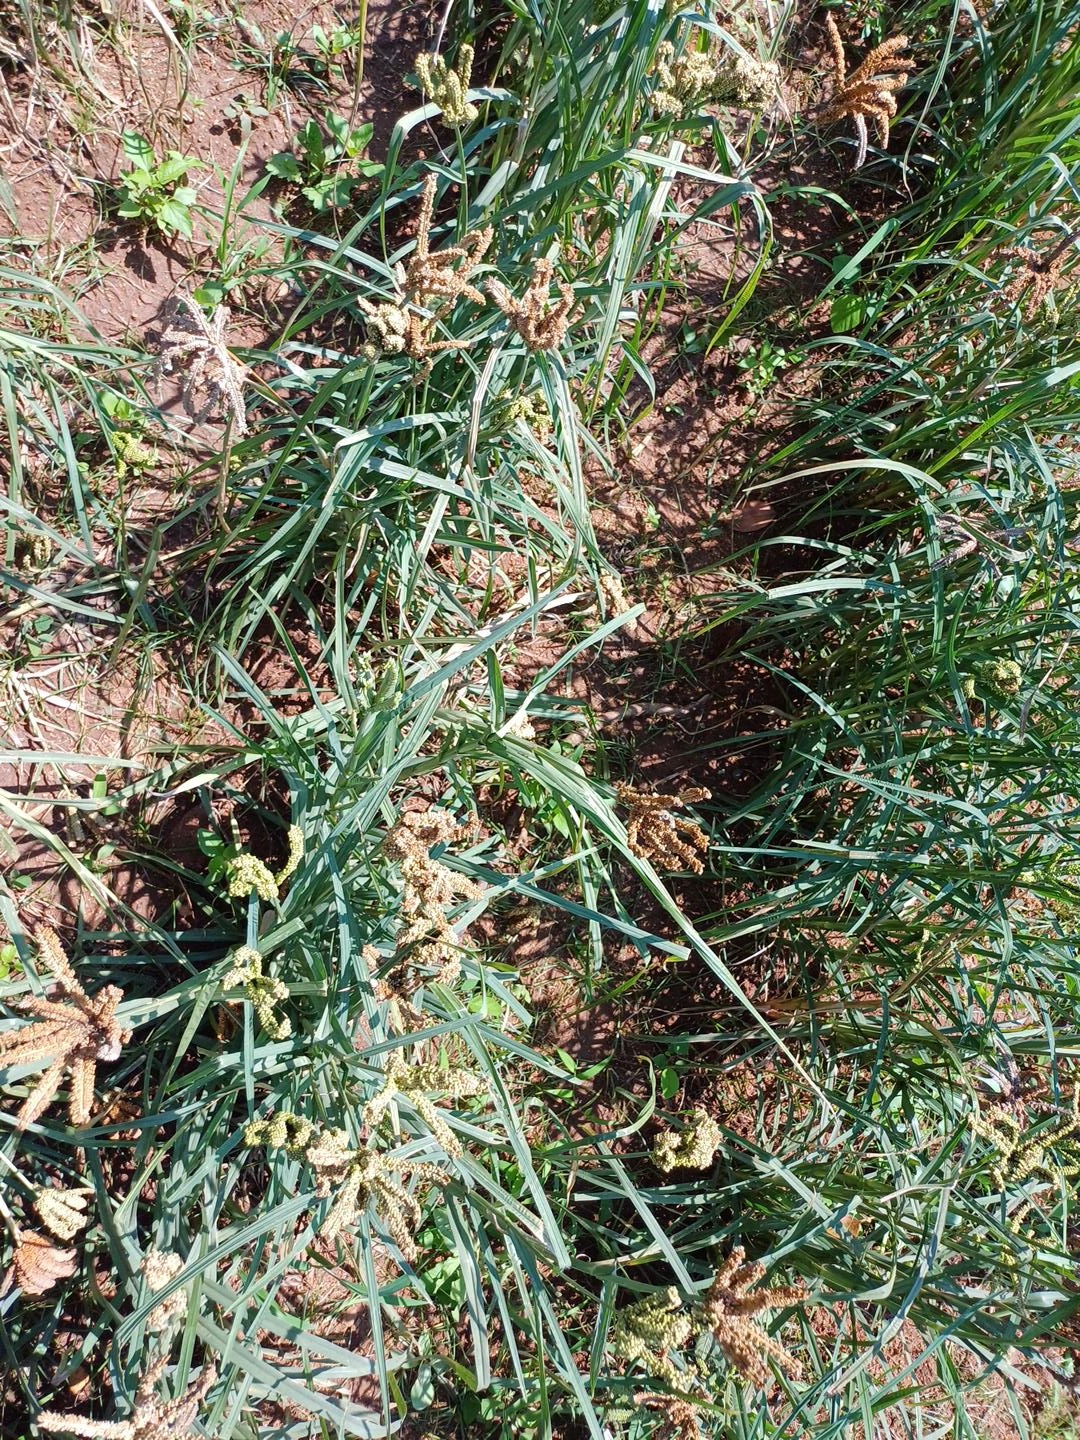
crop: finger millet
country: Kenya
